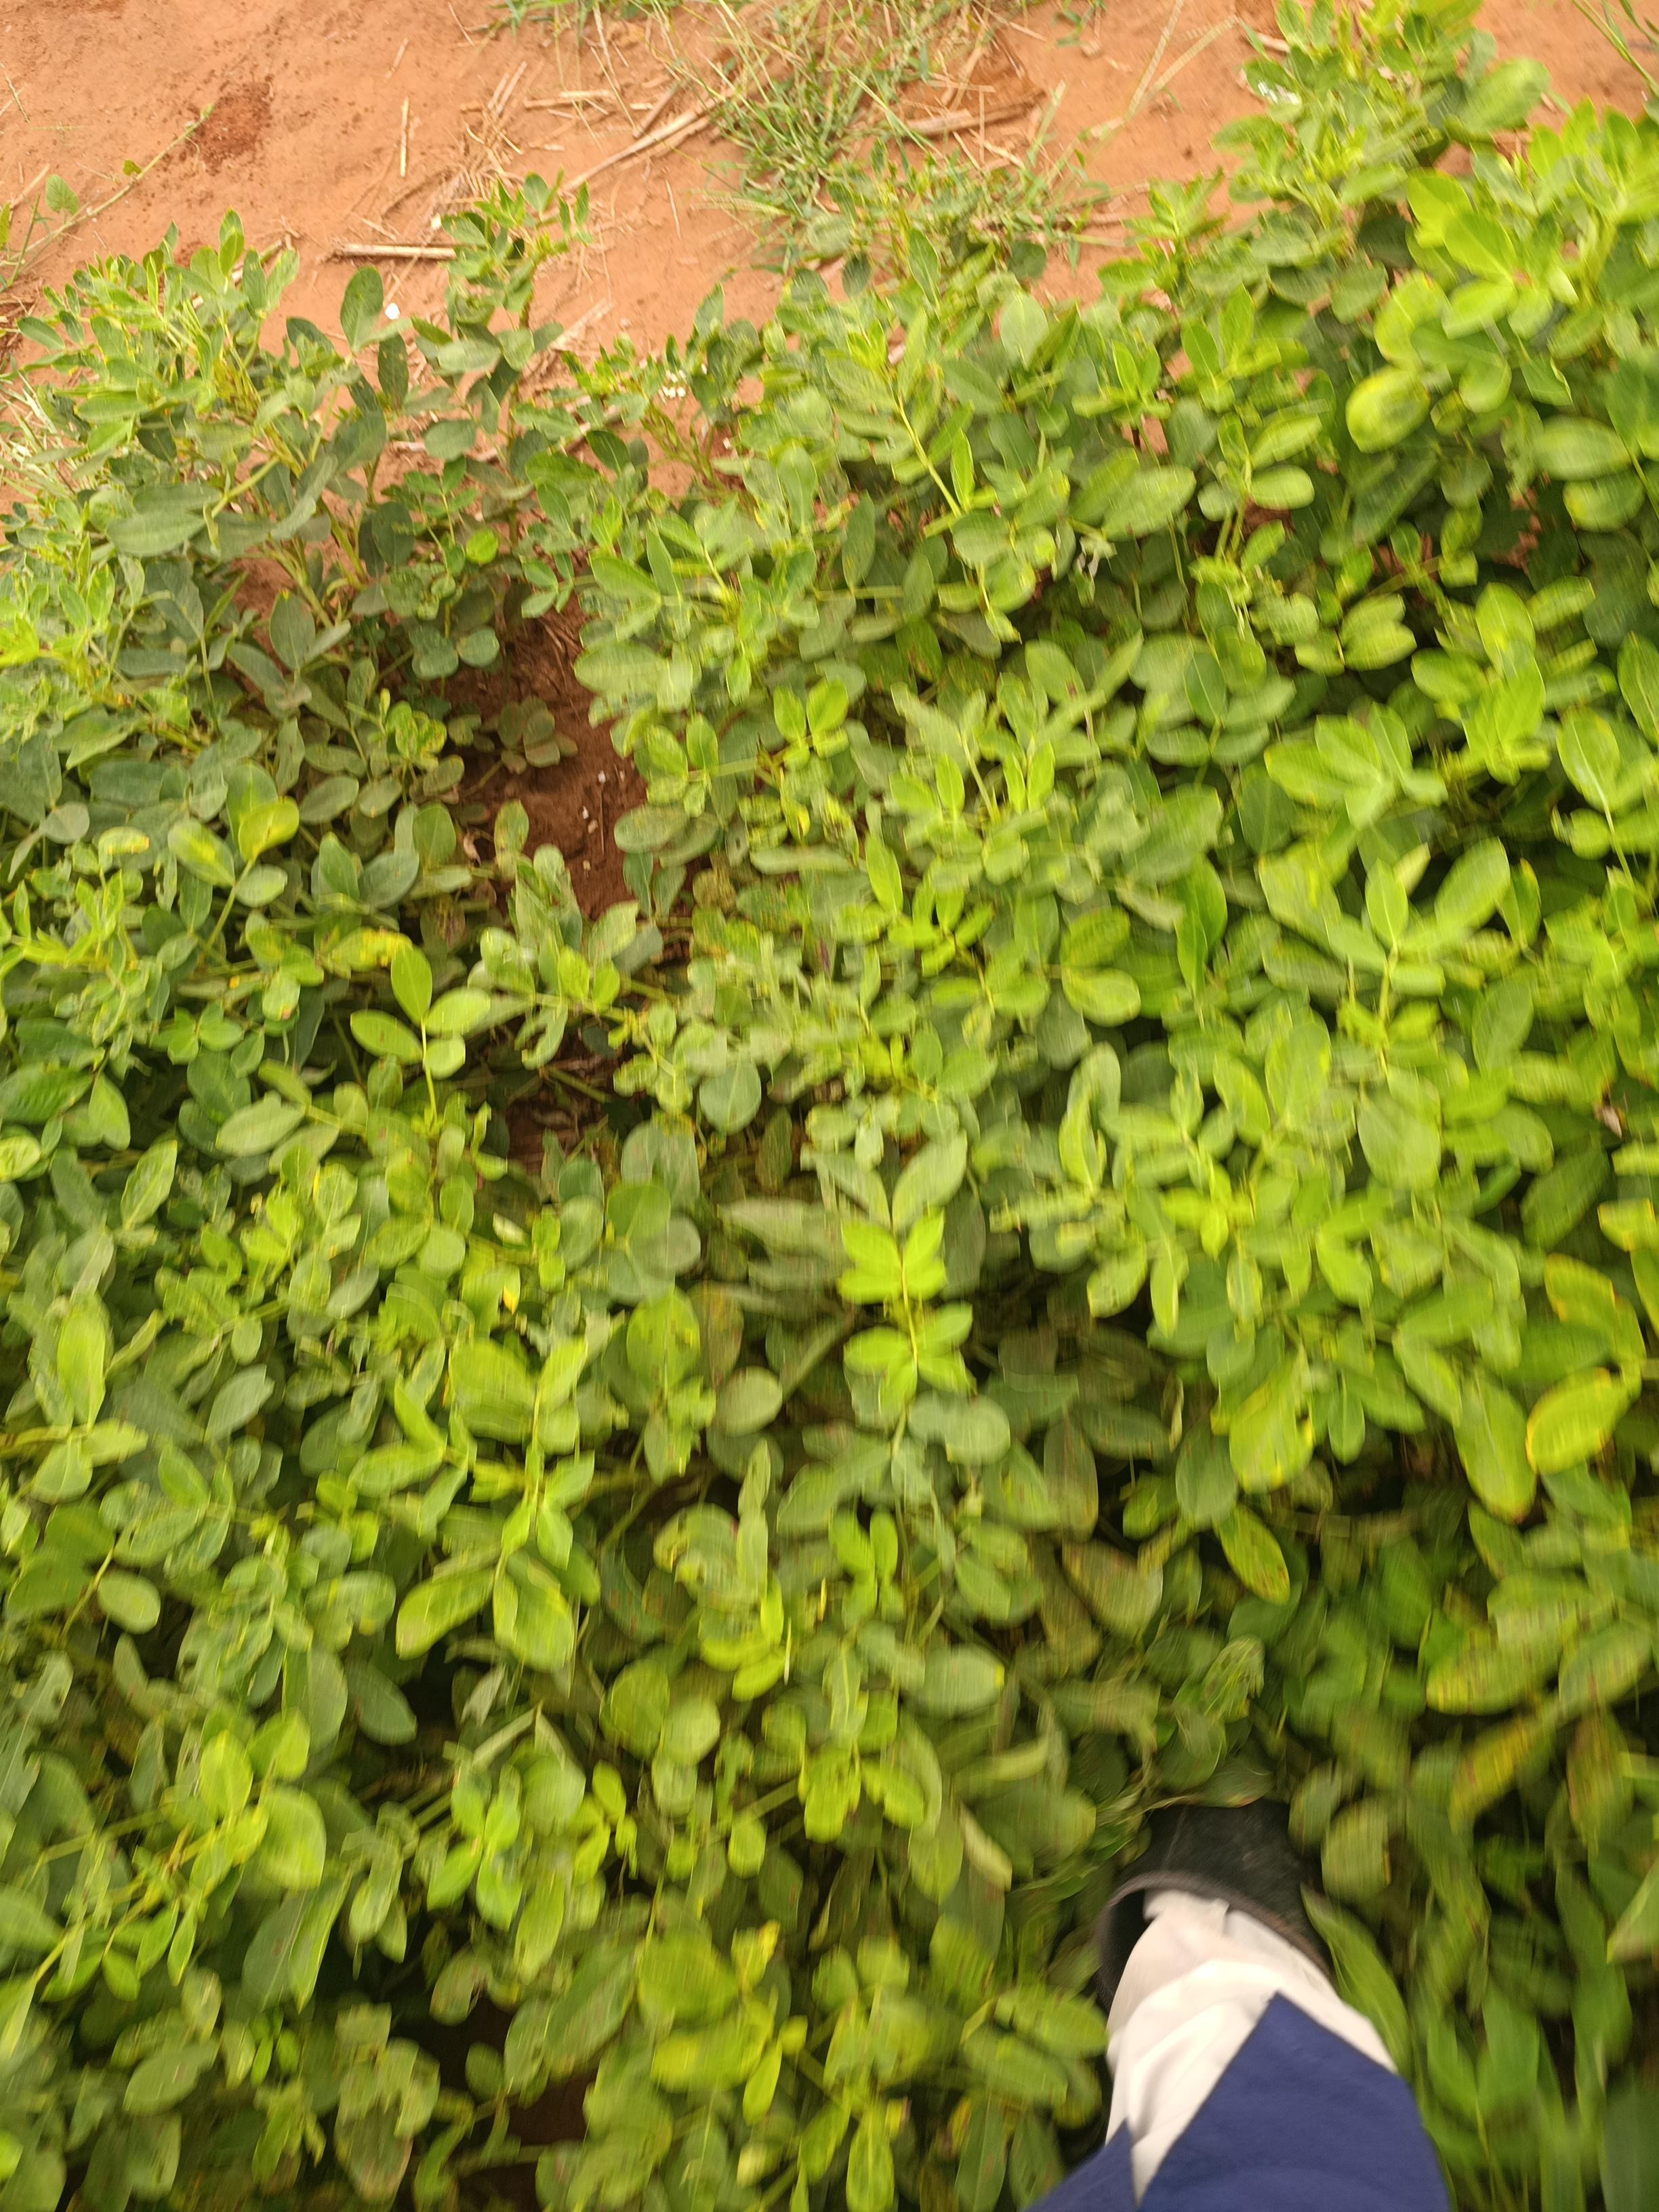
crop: groundnut
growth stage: pegging
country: Kenya
